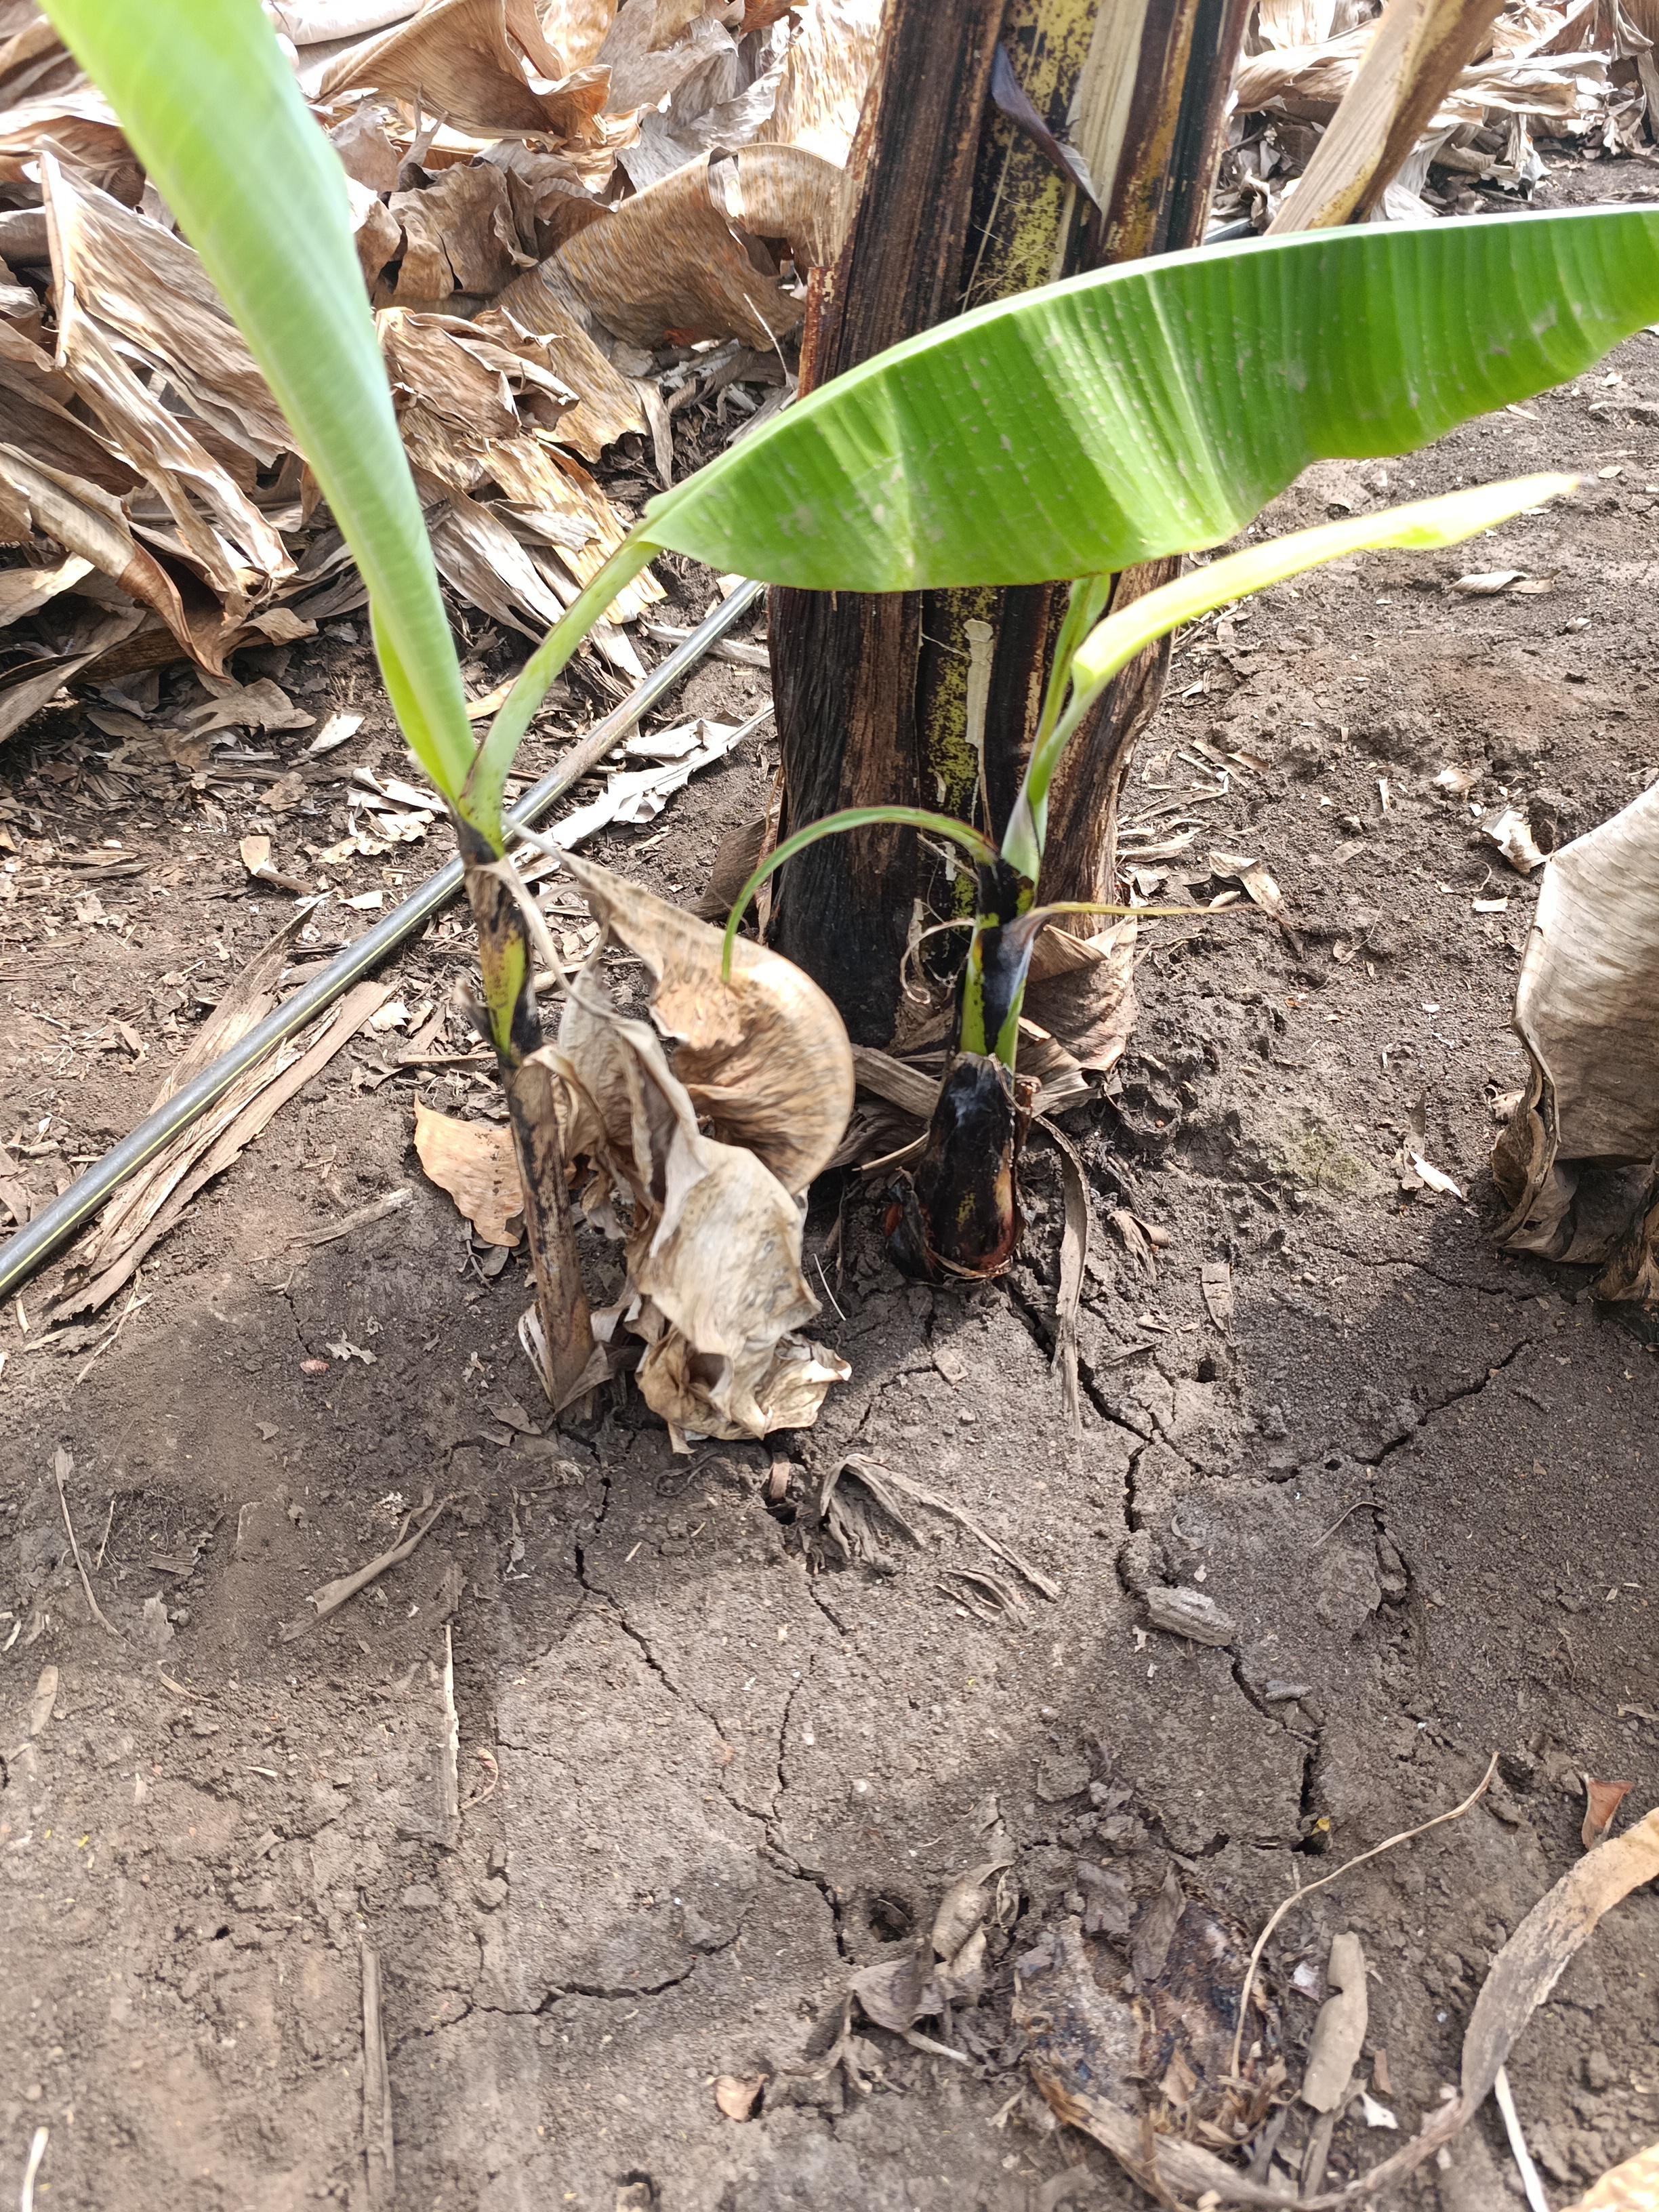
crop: banana
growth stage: emergence sucker
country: Tanzania
